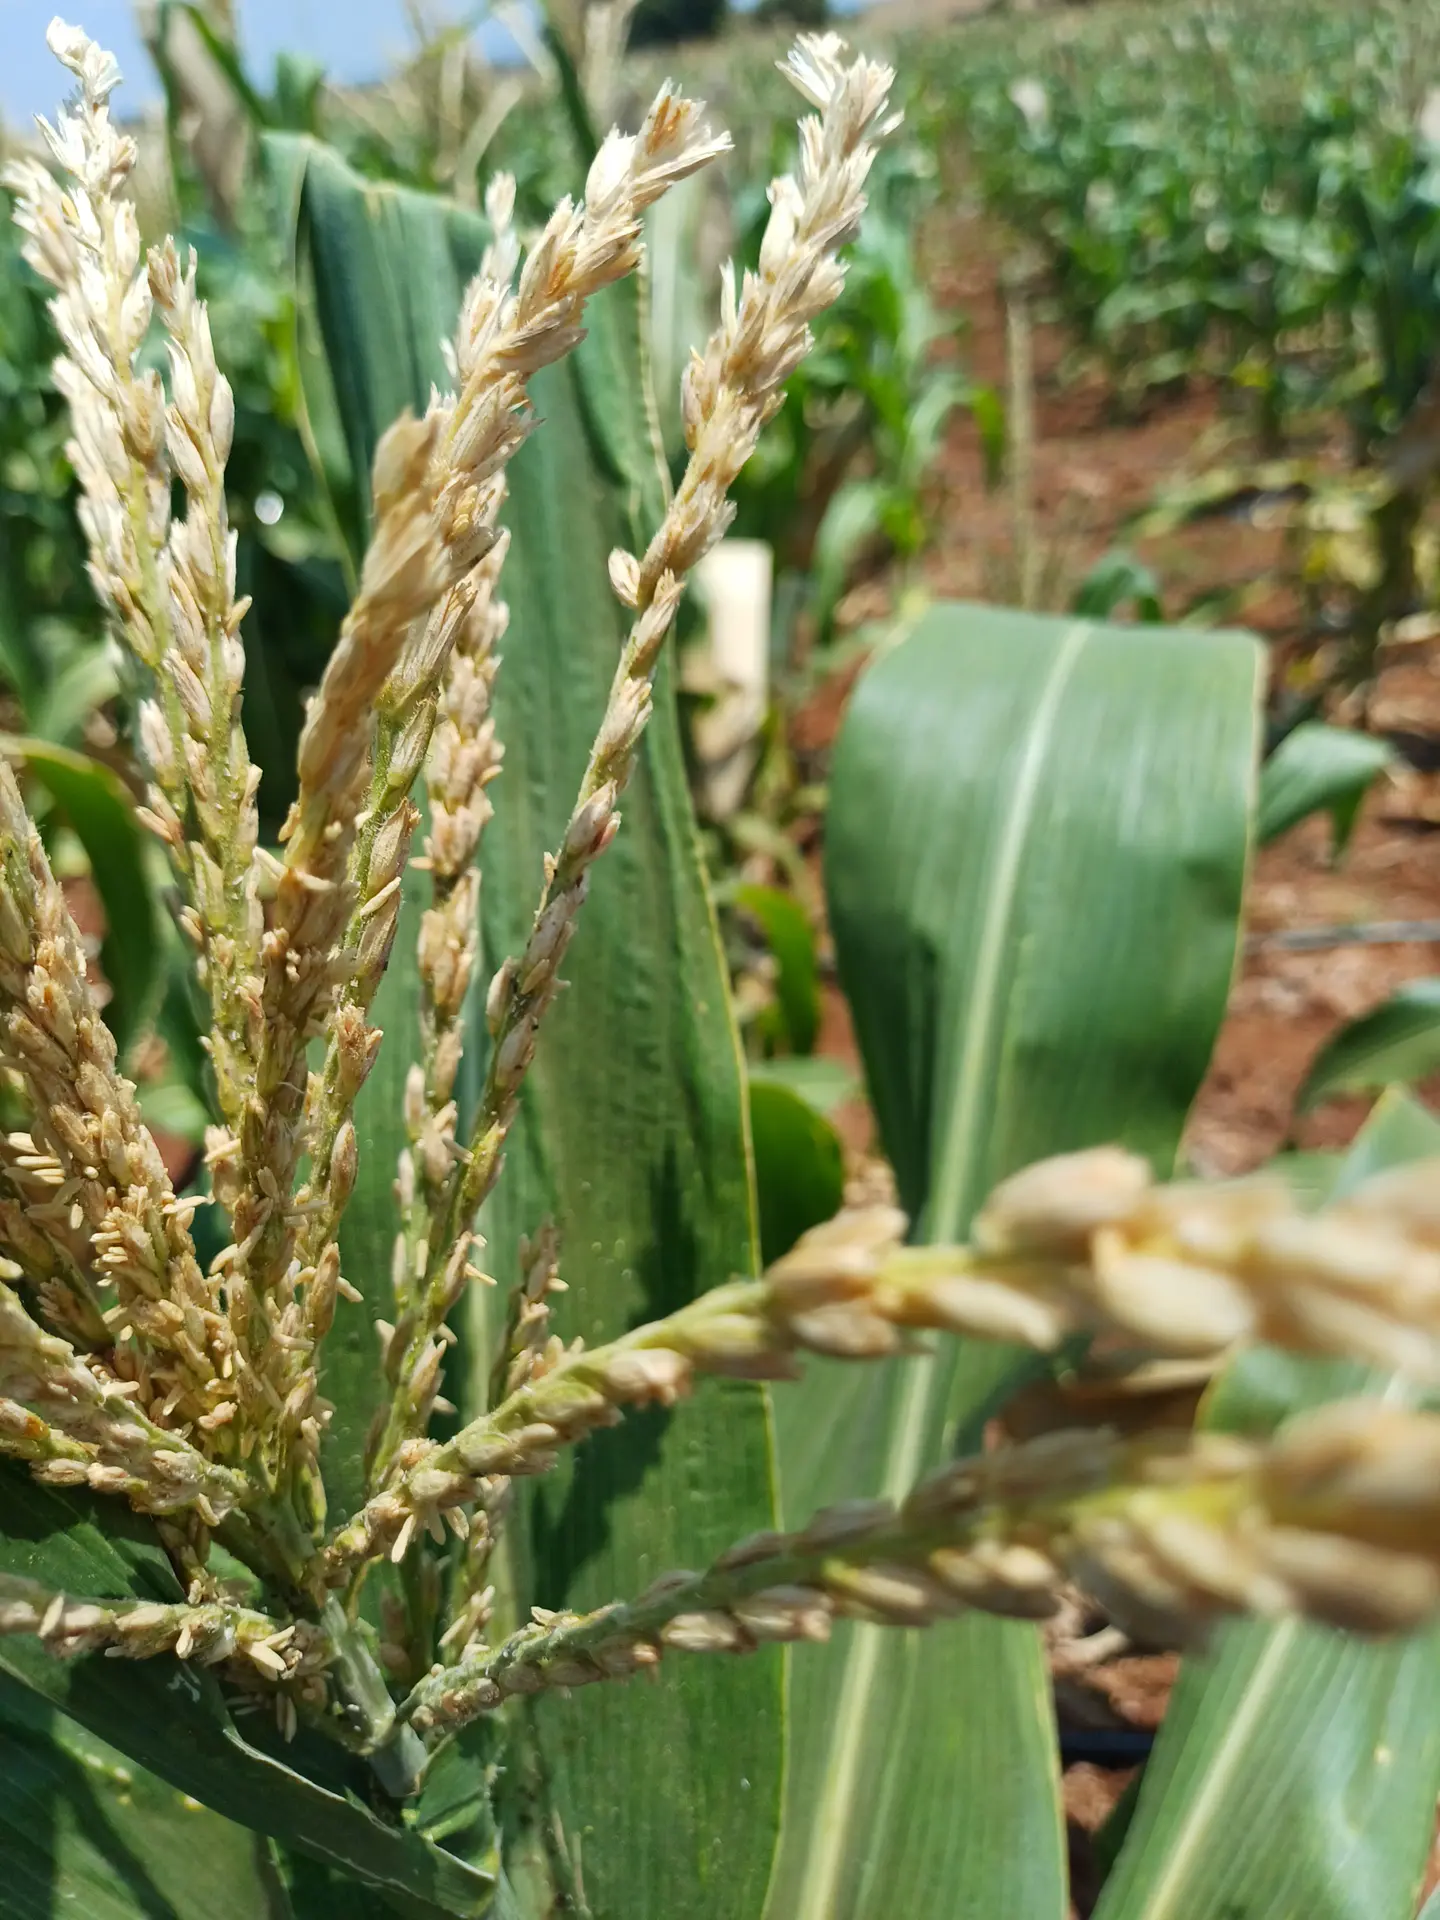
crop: maize
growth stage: flowering
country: Kenya
